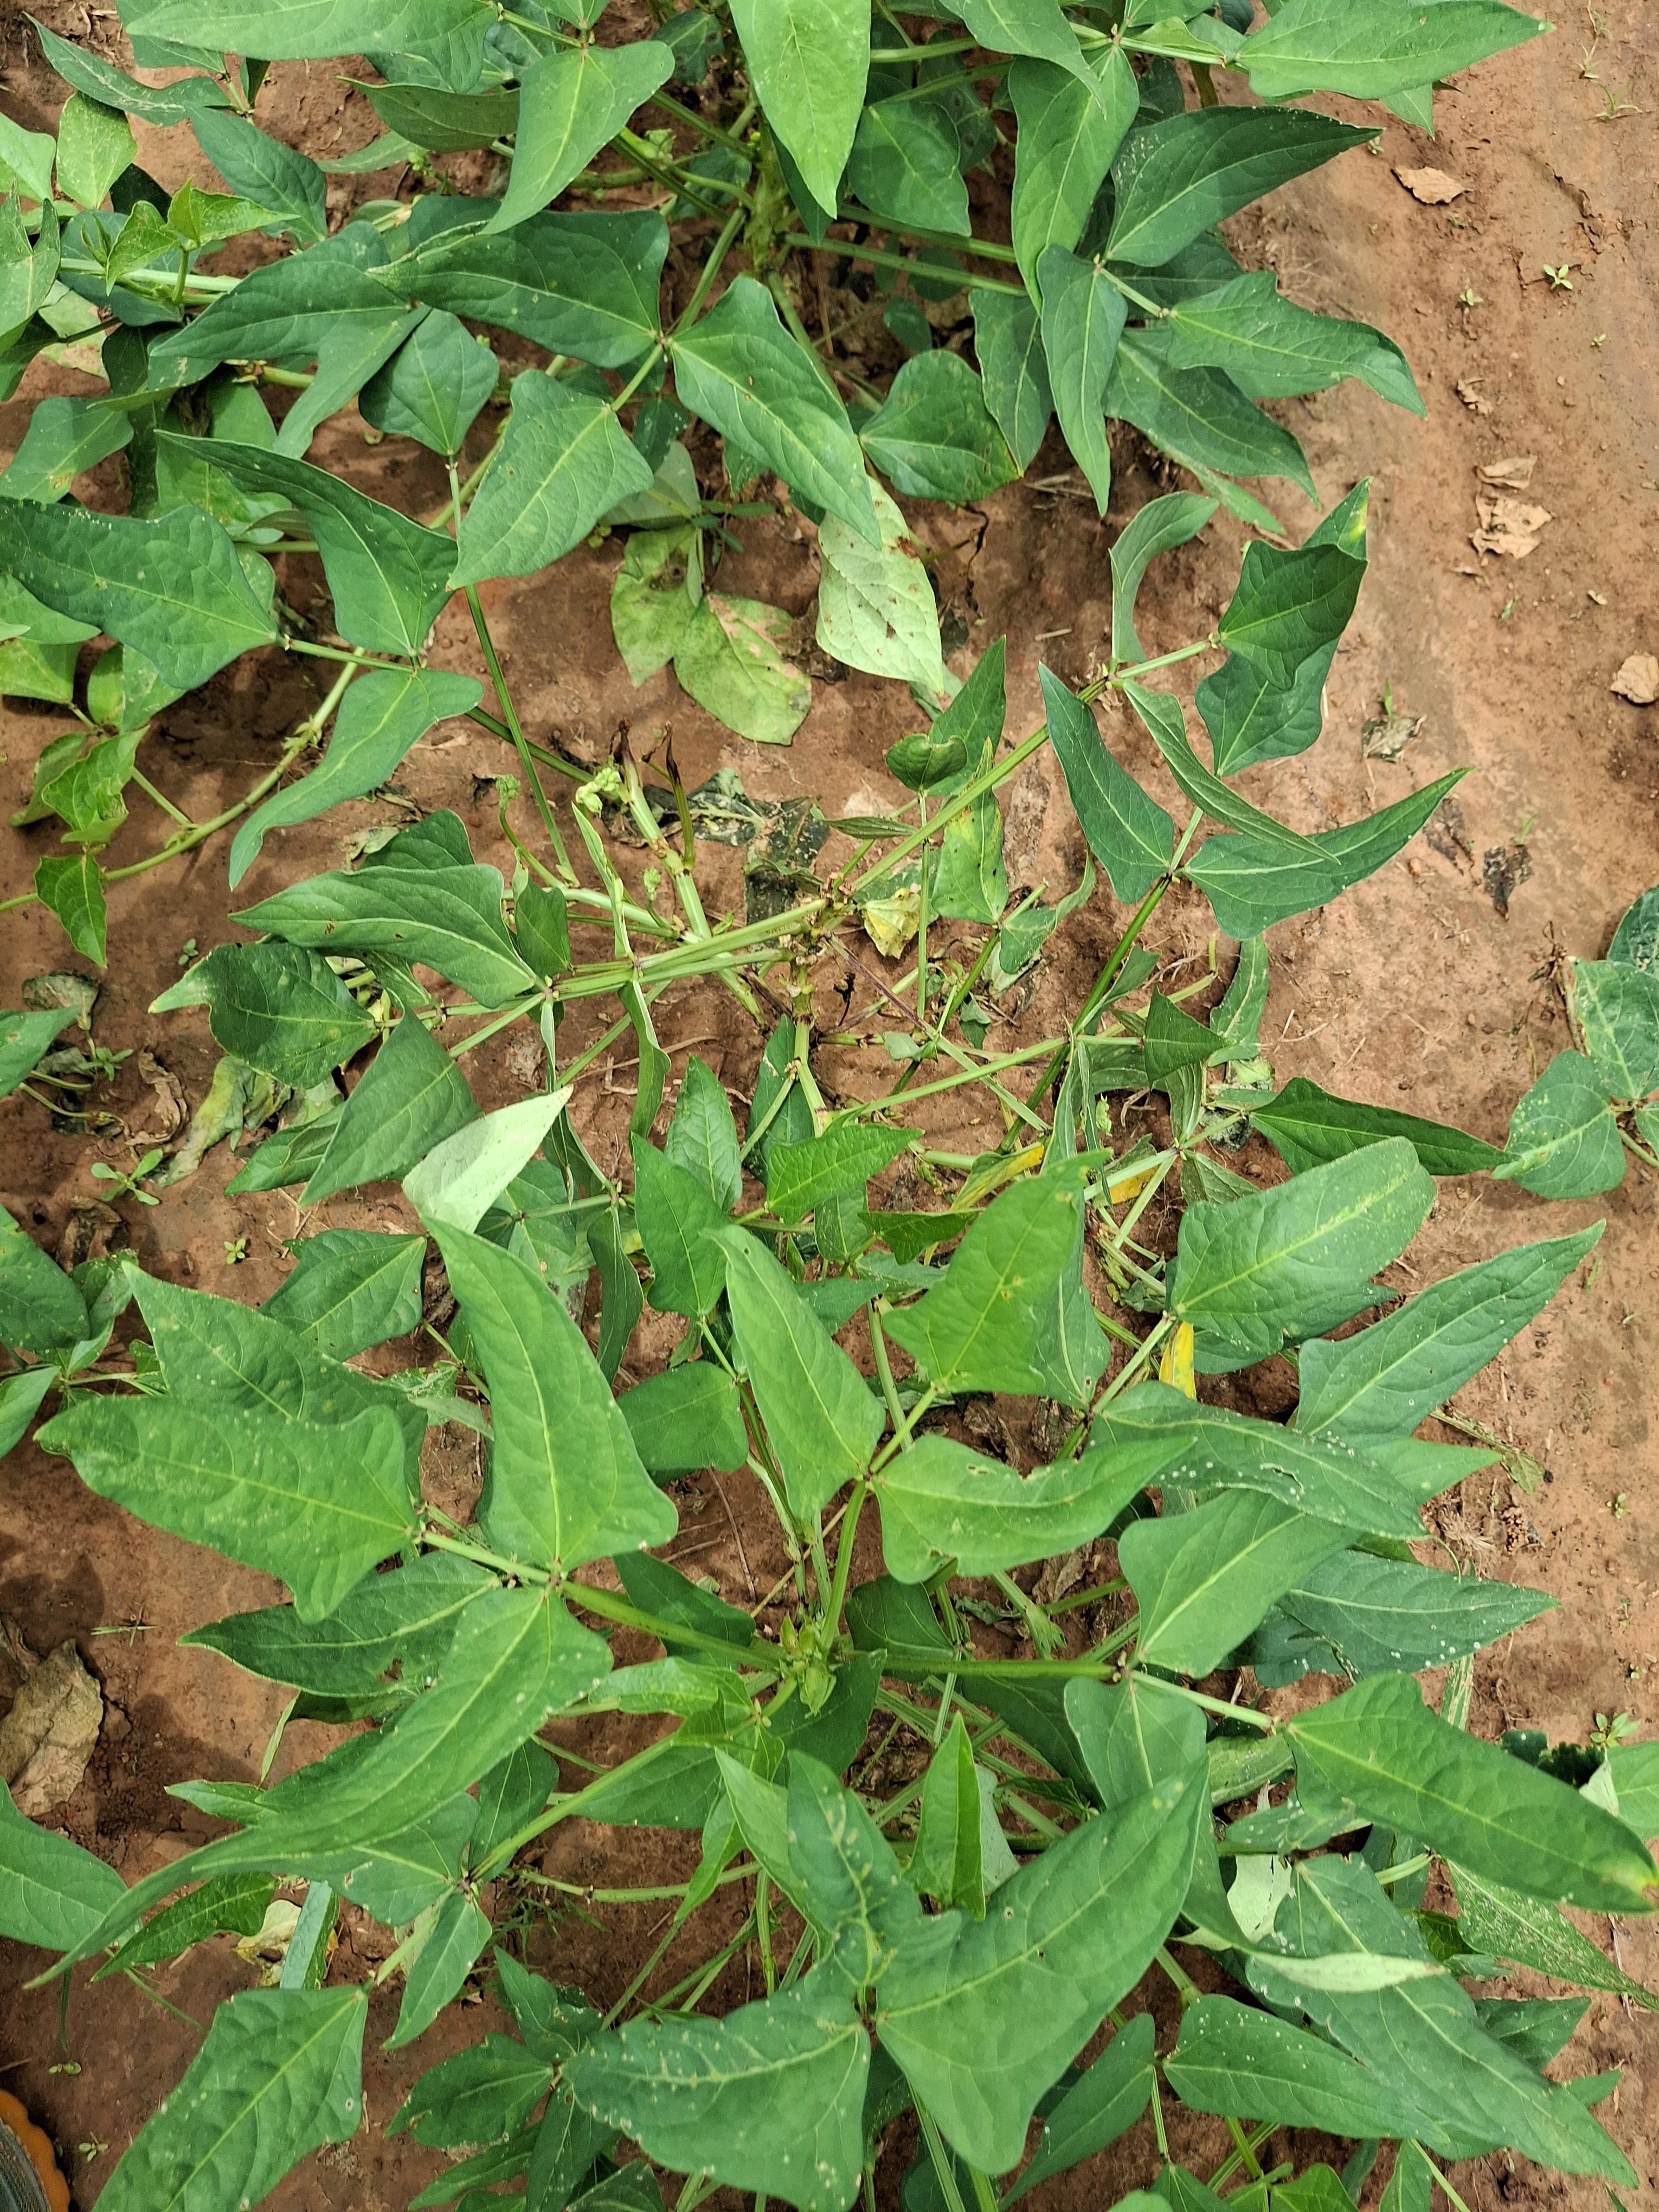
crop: cowpea
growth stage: flowering
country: Nigeria
